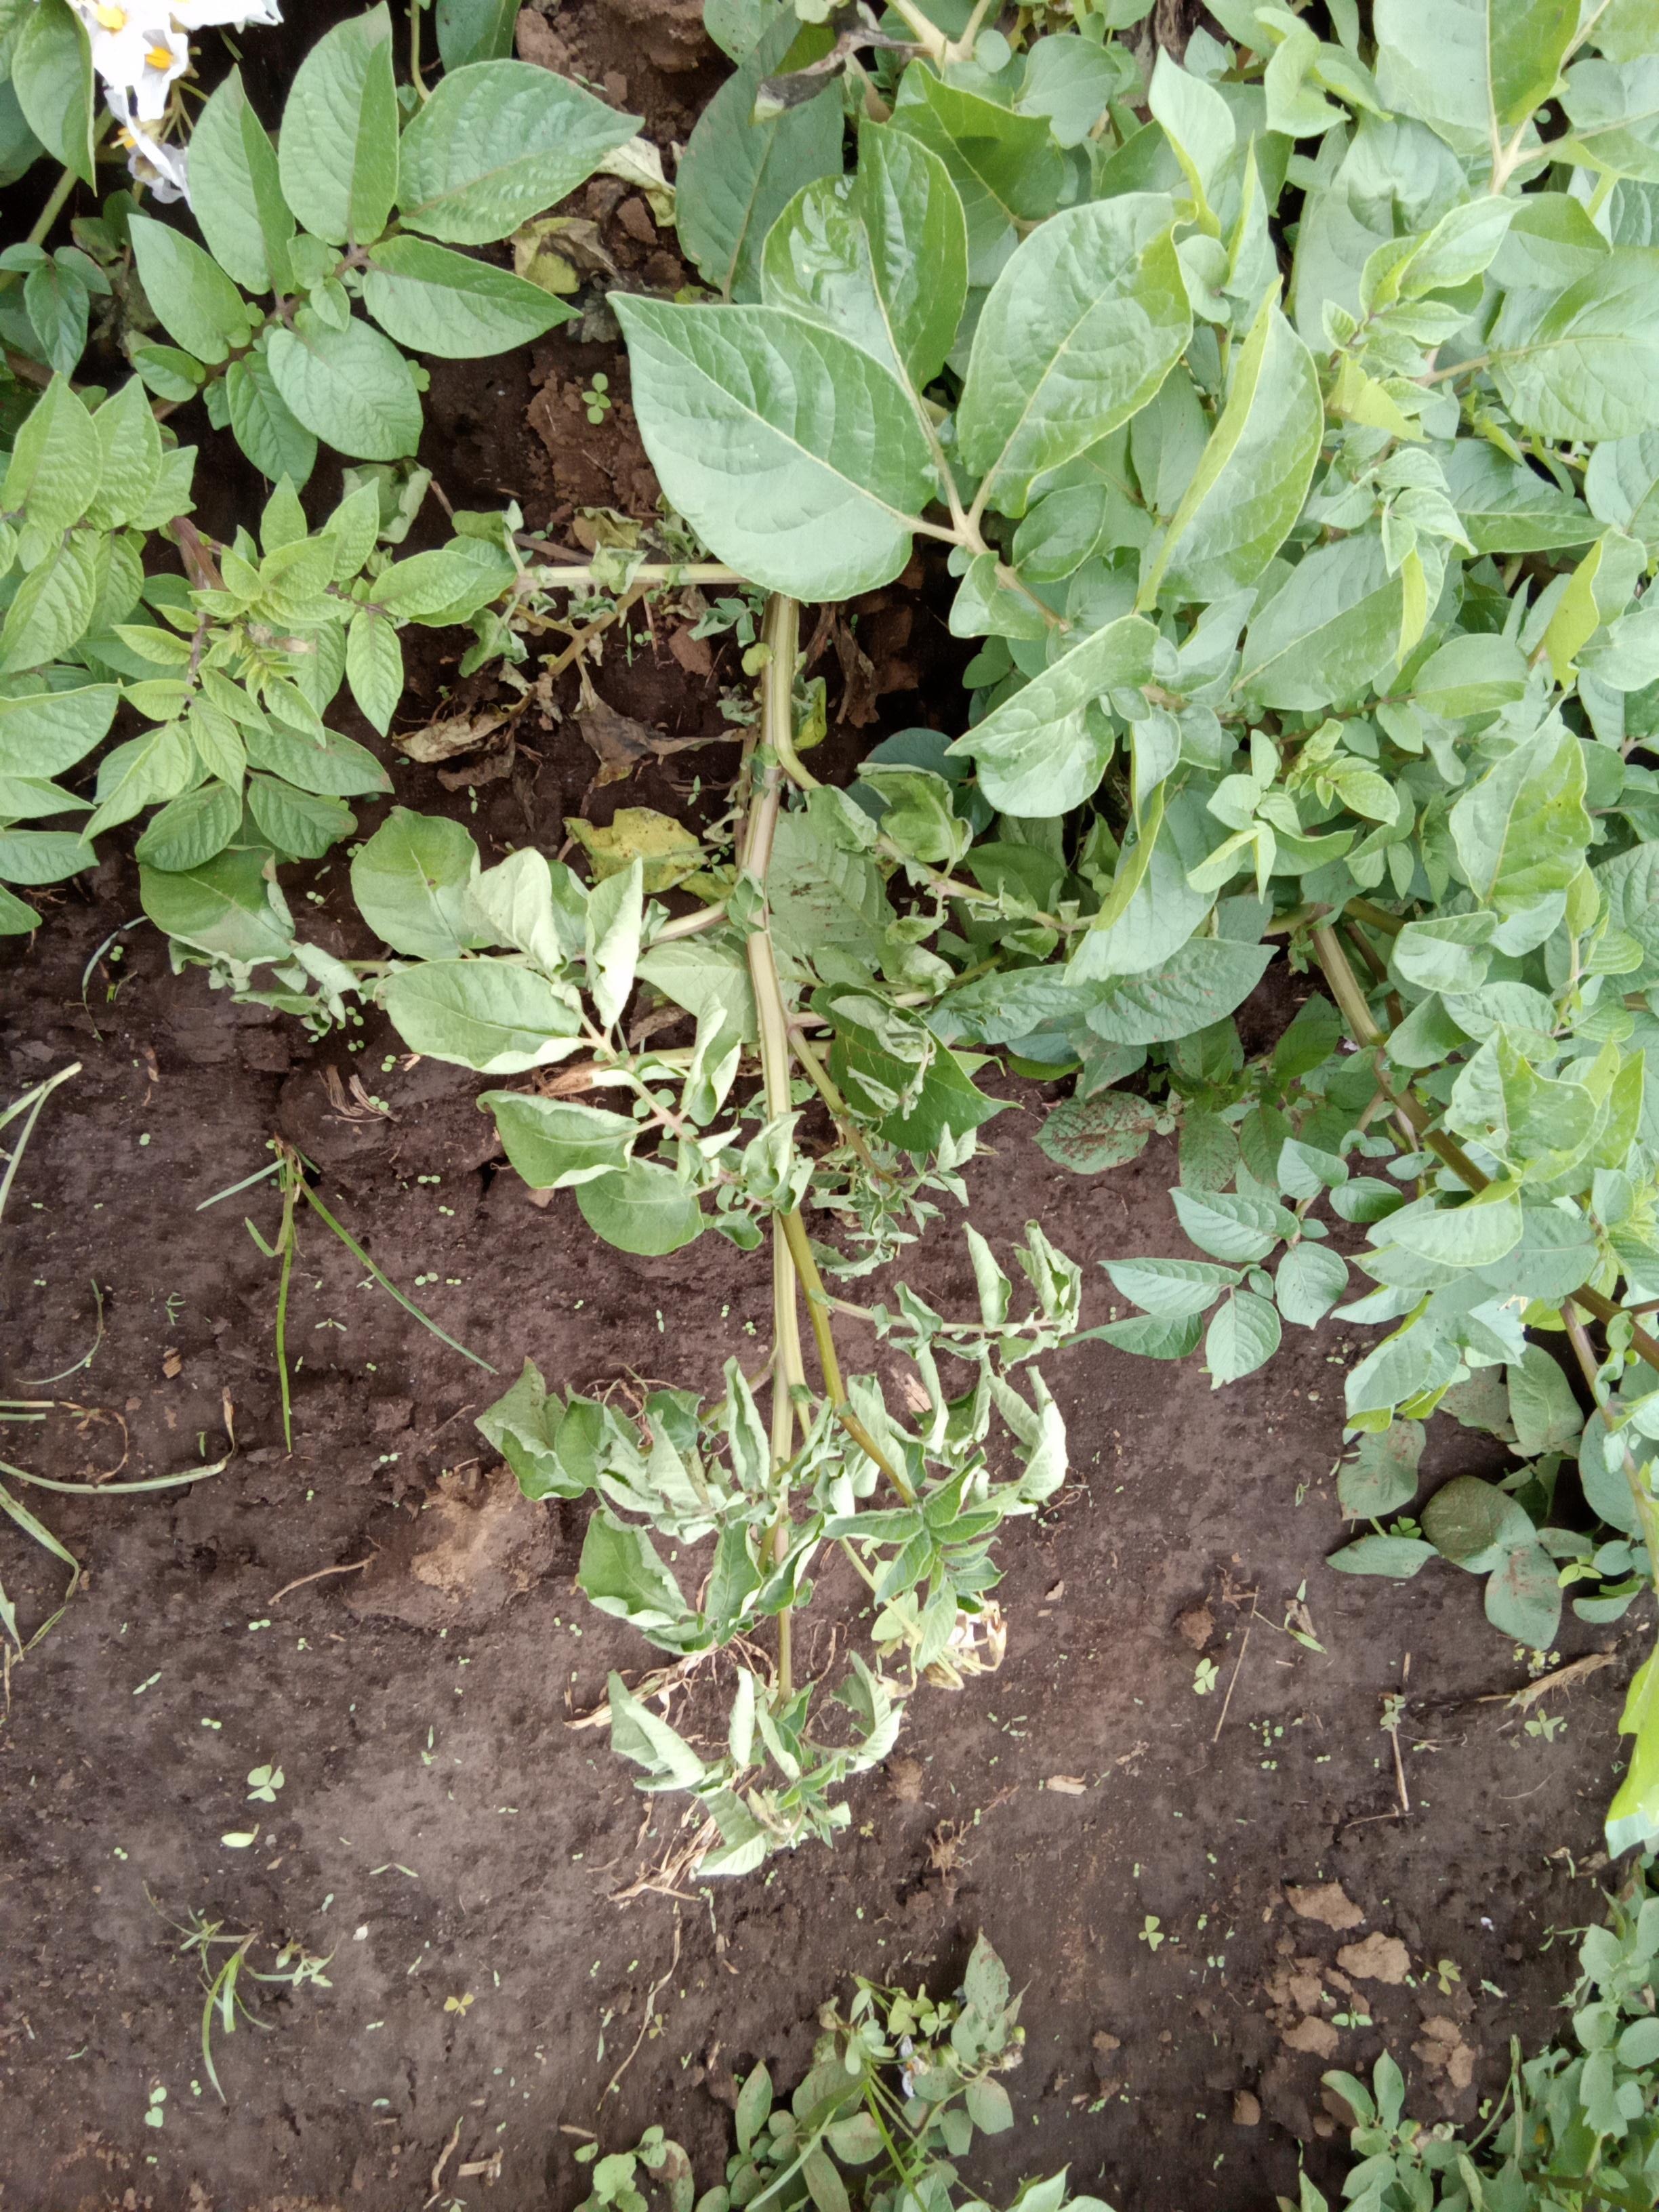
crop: potato
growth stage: flowering
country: Kenya
